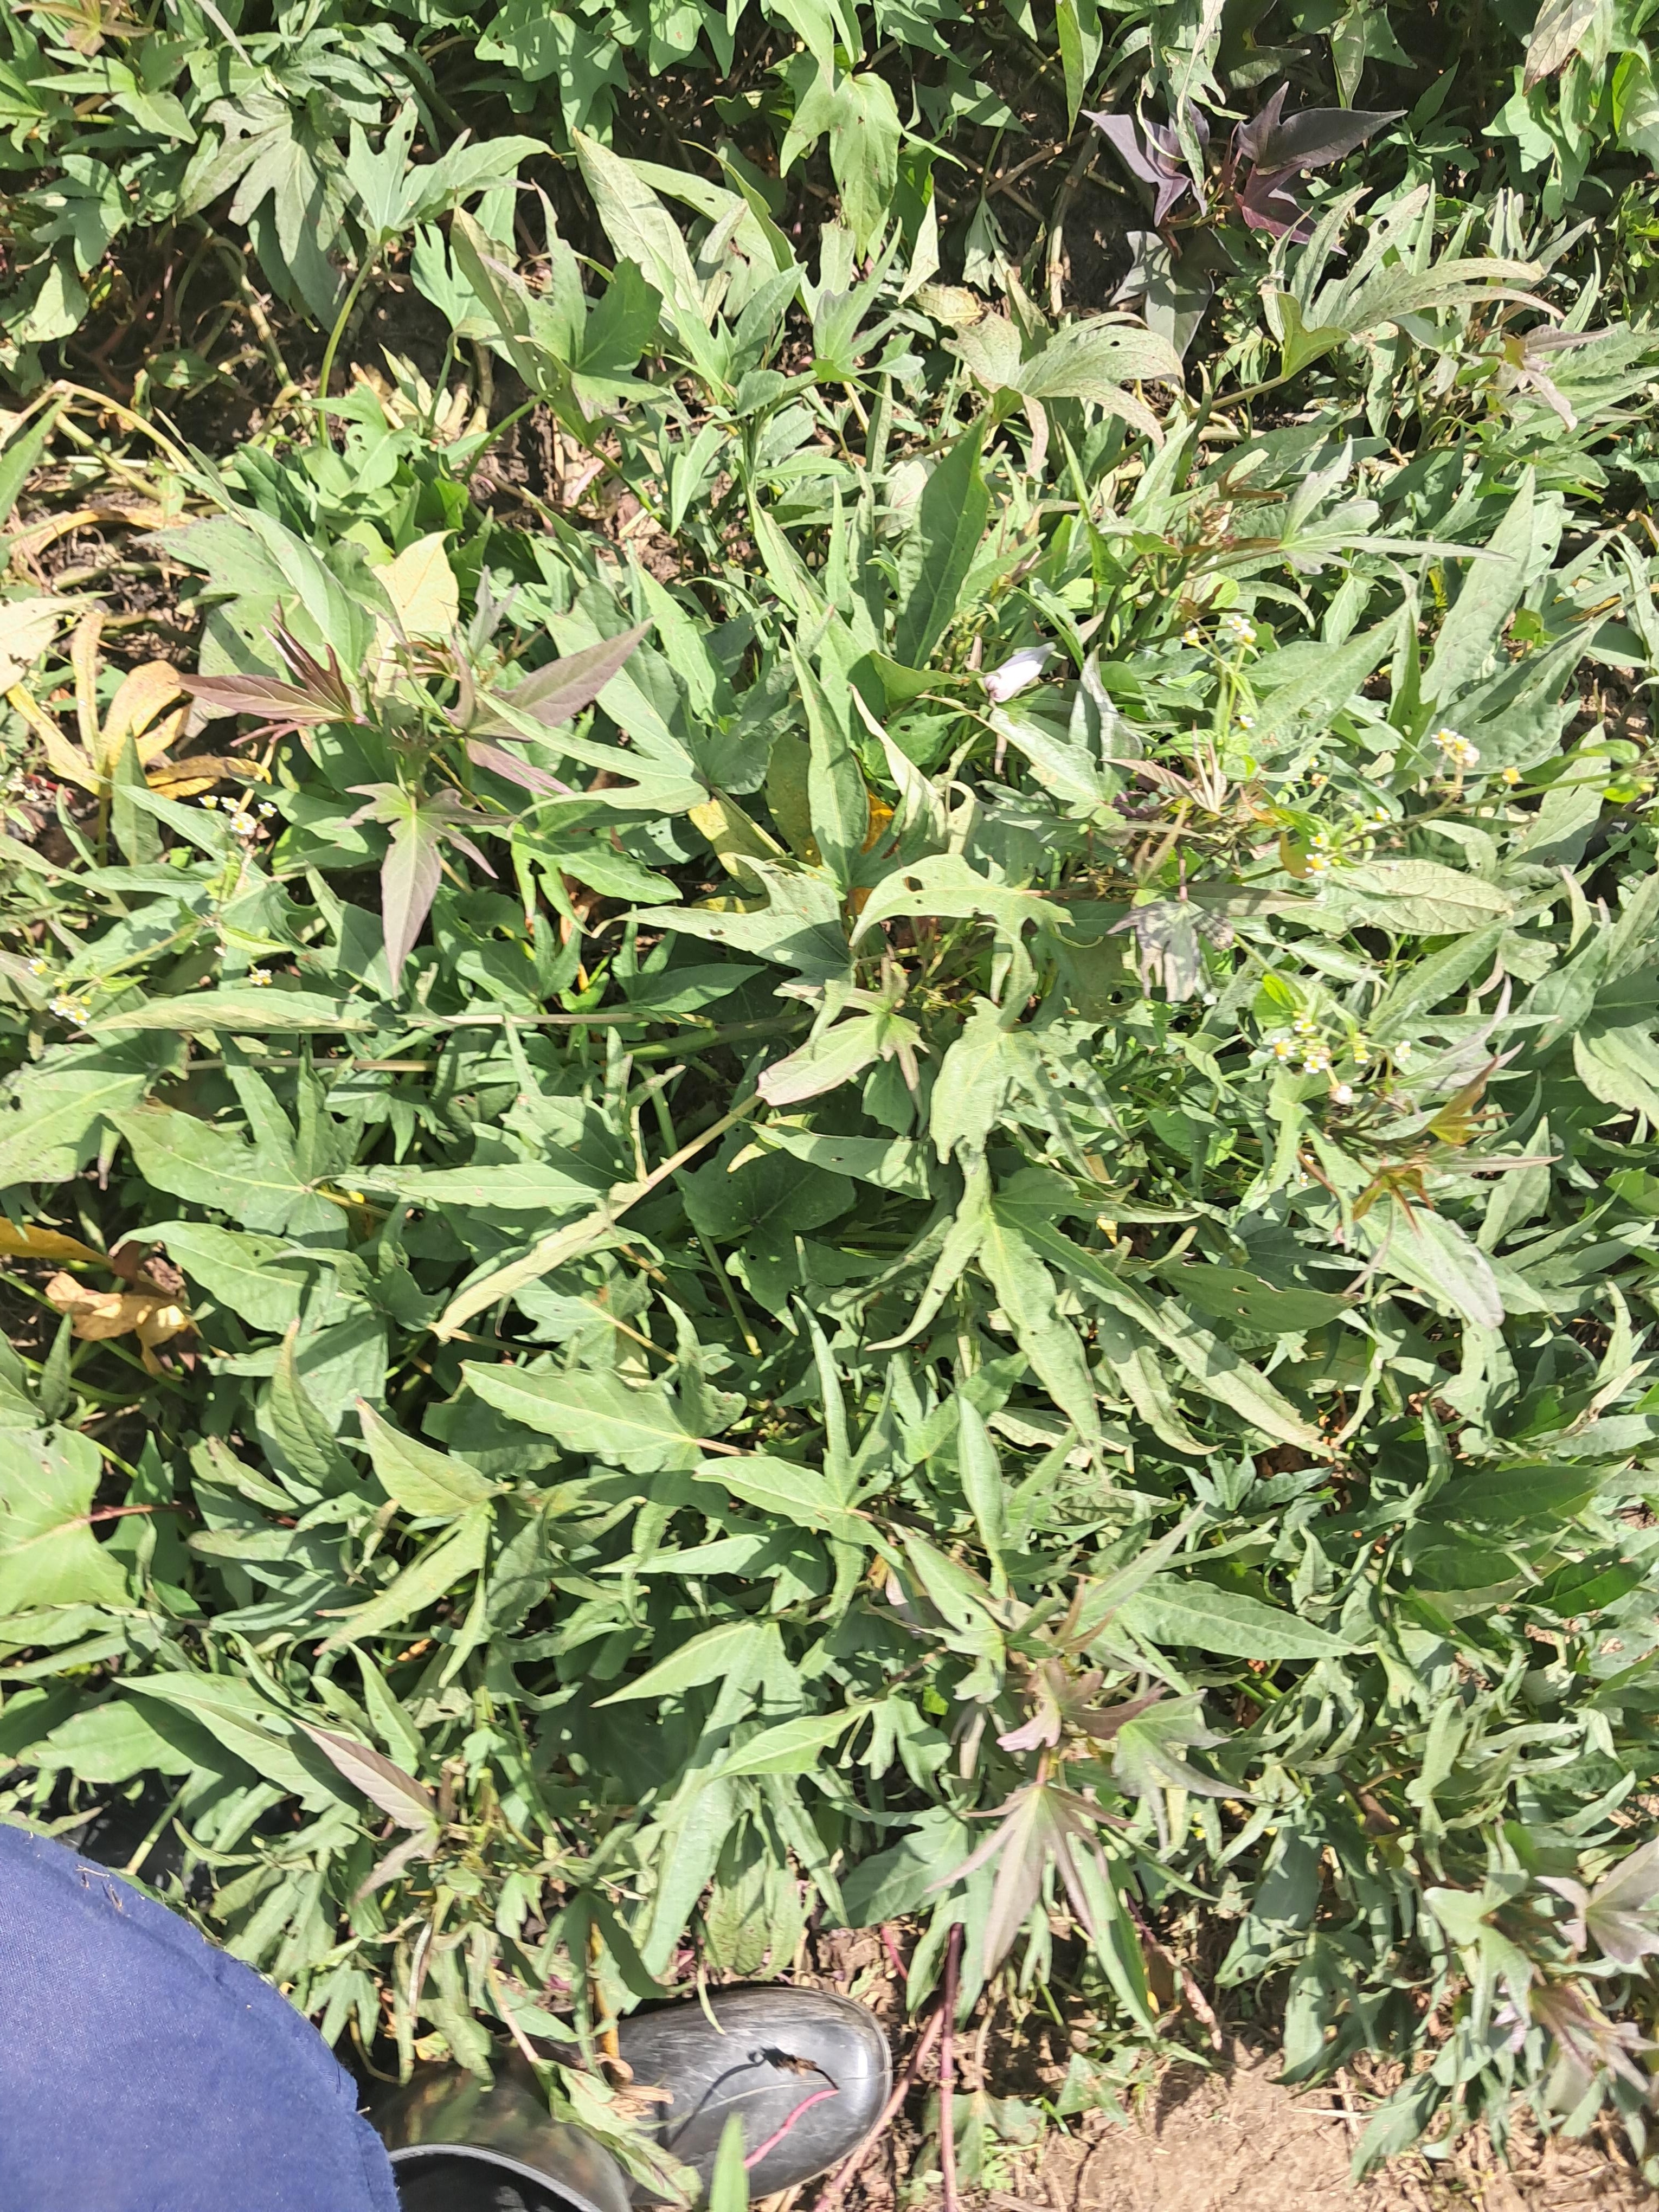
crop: sweet potato
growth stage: vegetative
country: Tanzania
